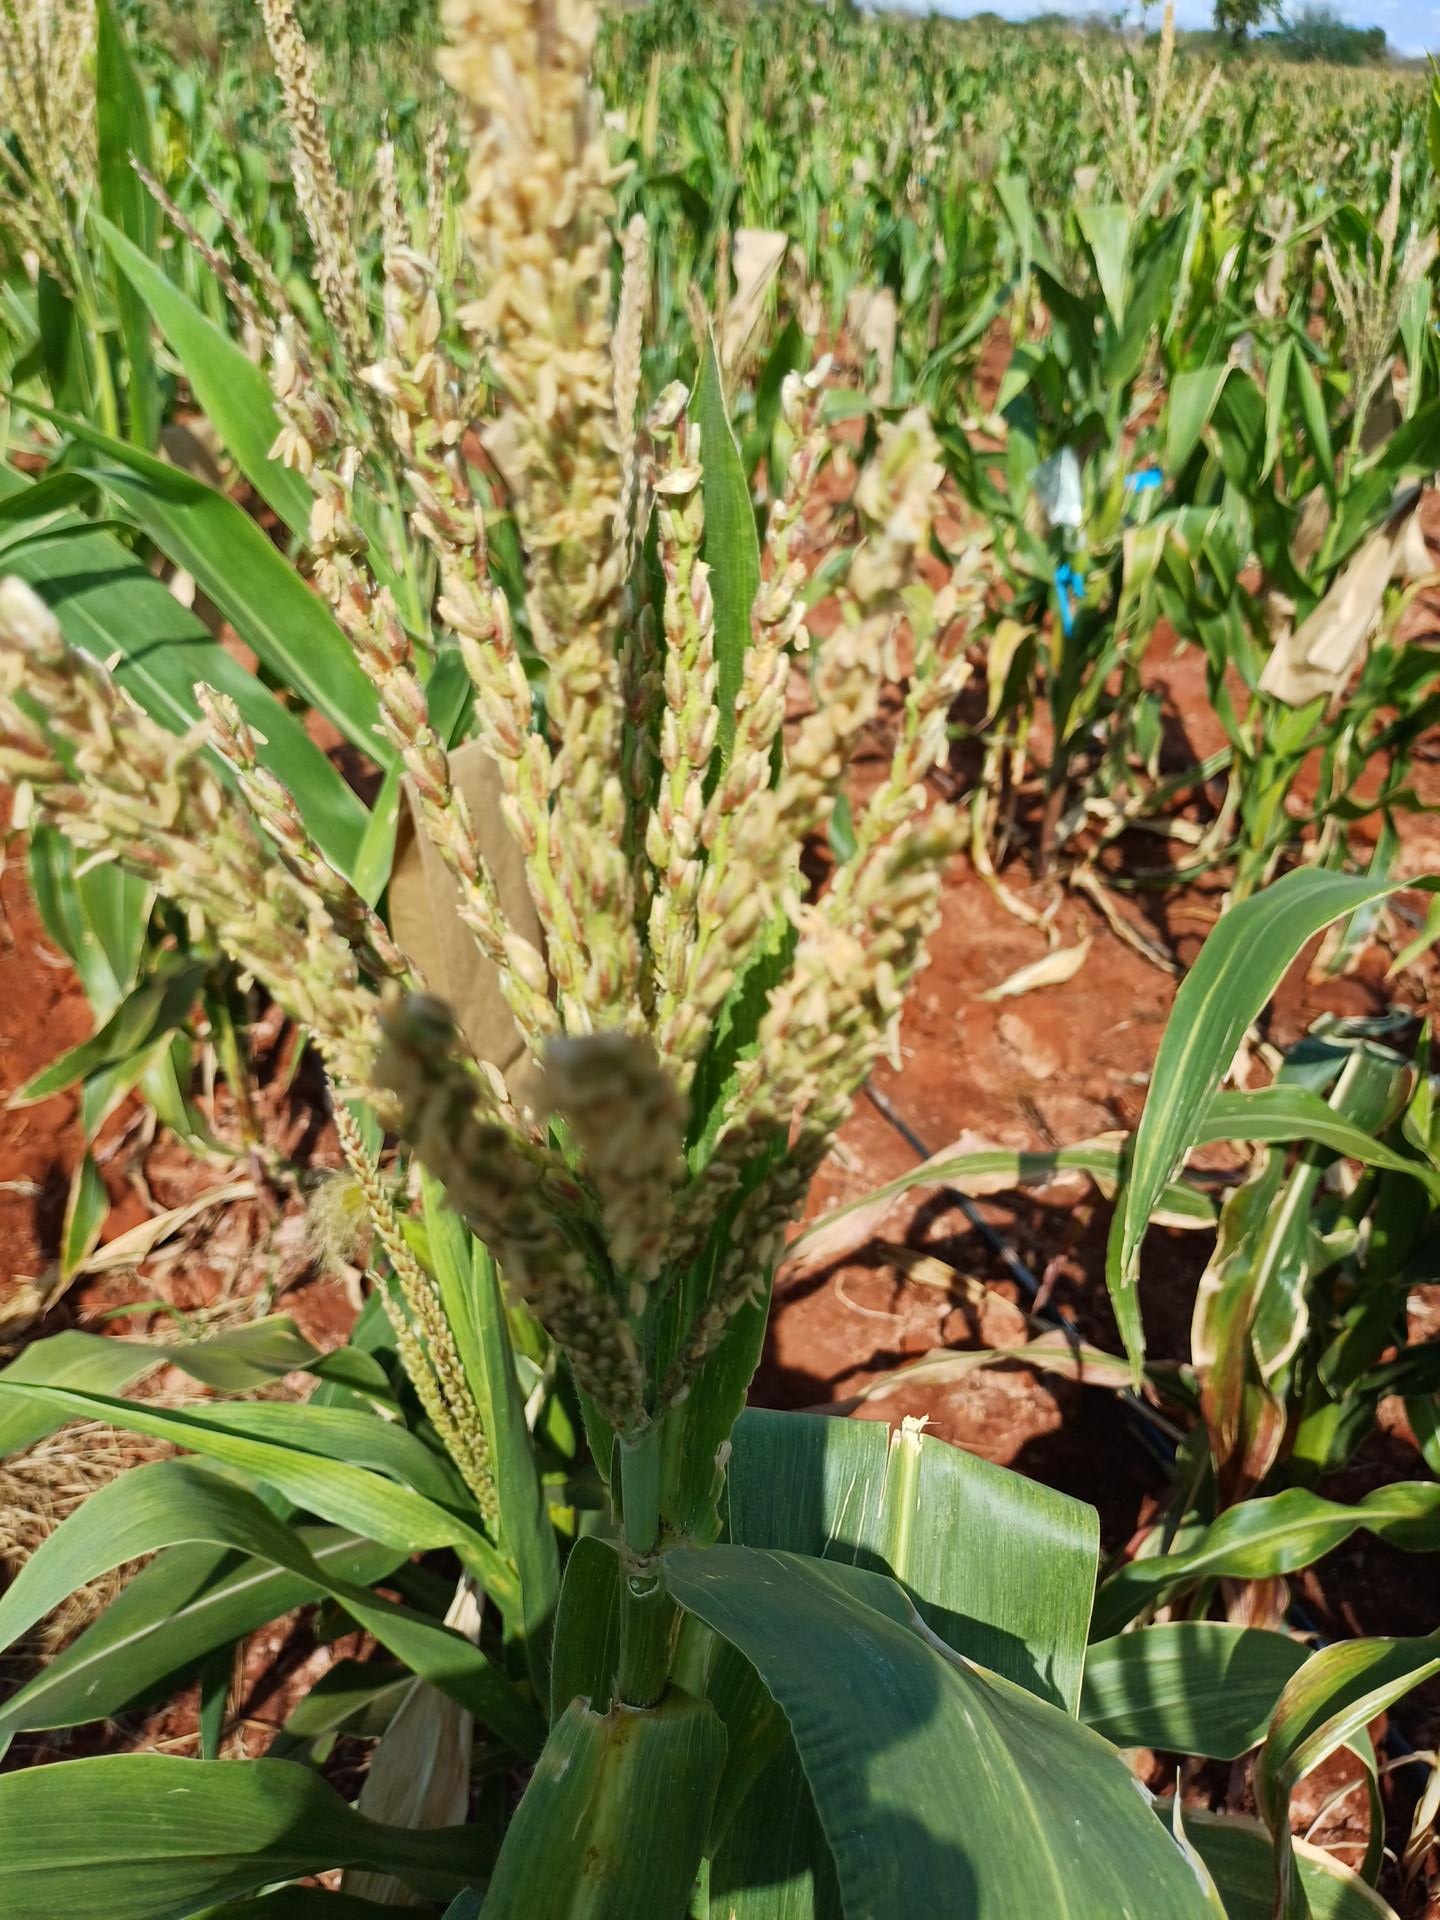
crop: maize
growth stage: flowering
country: Kenya
